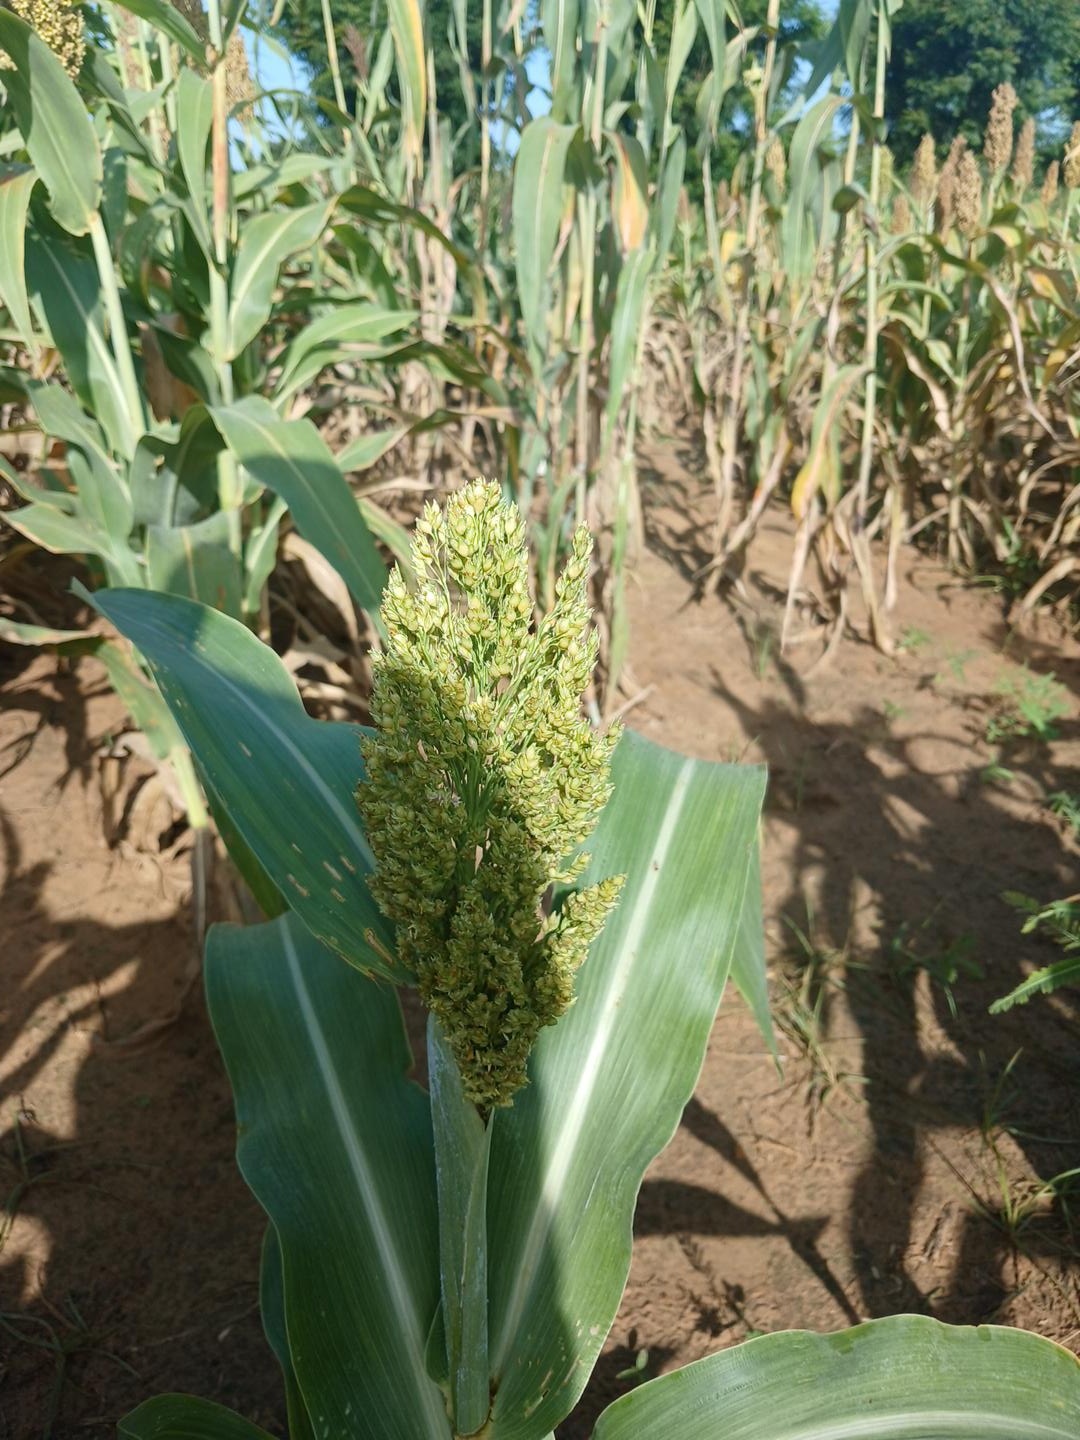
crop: sorghum
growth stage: filling grain
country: Senegal
